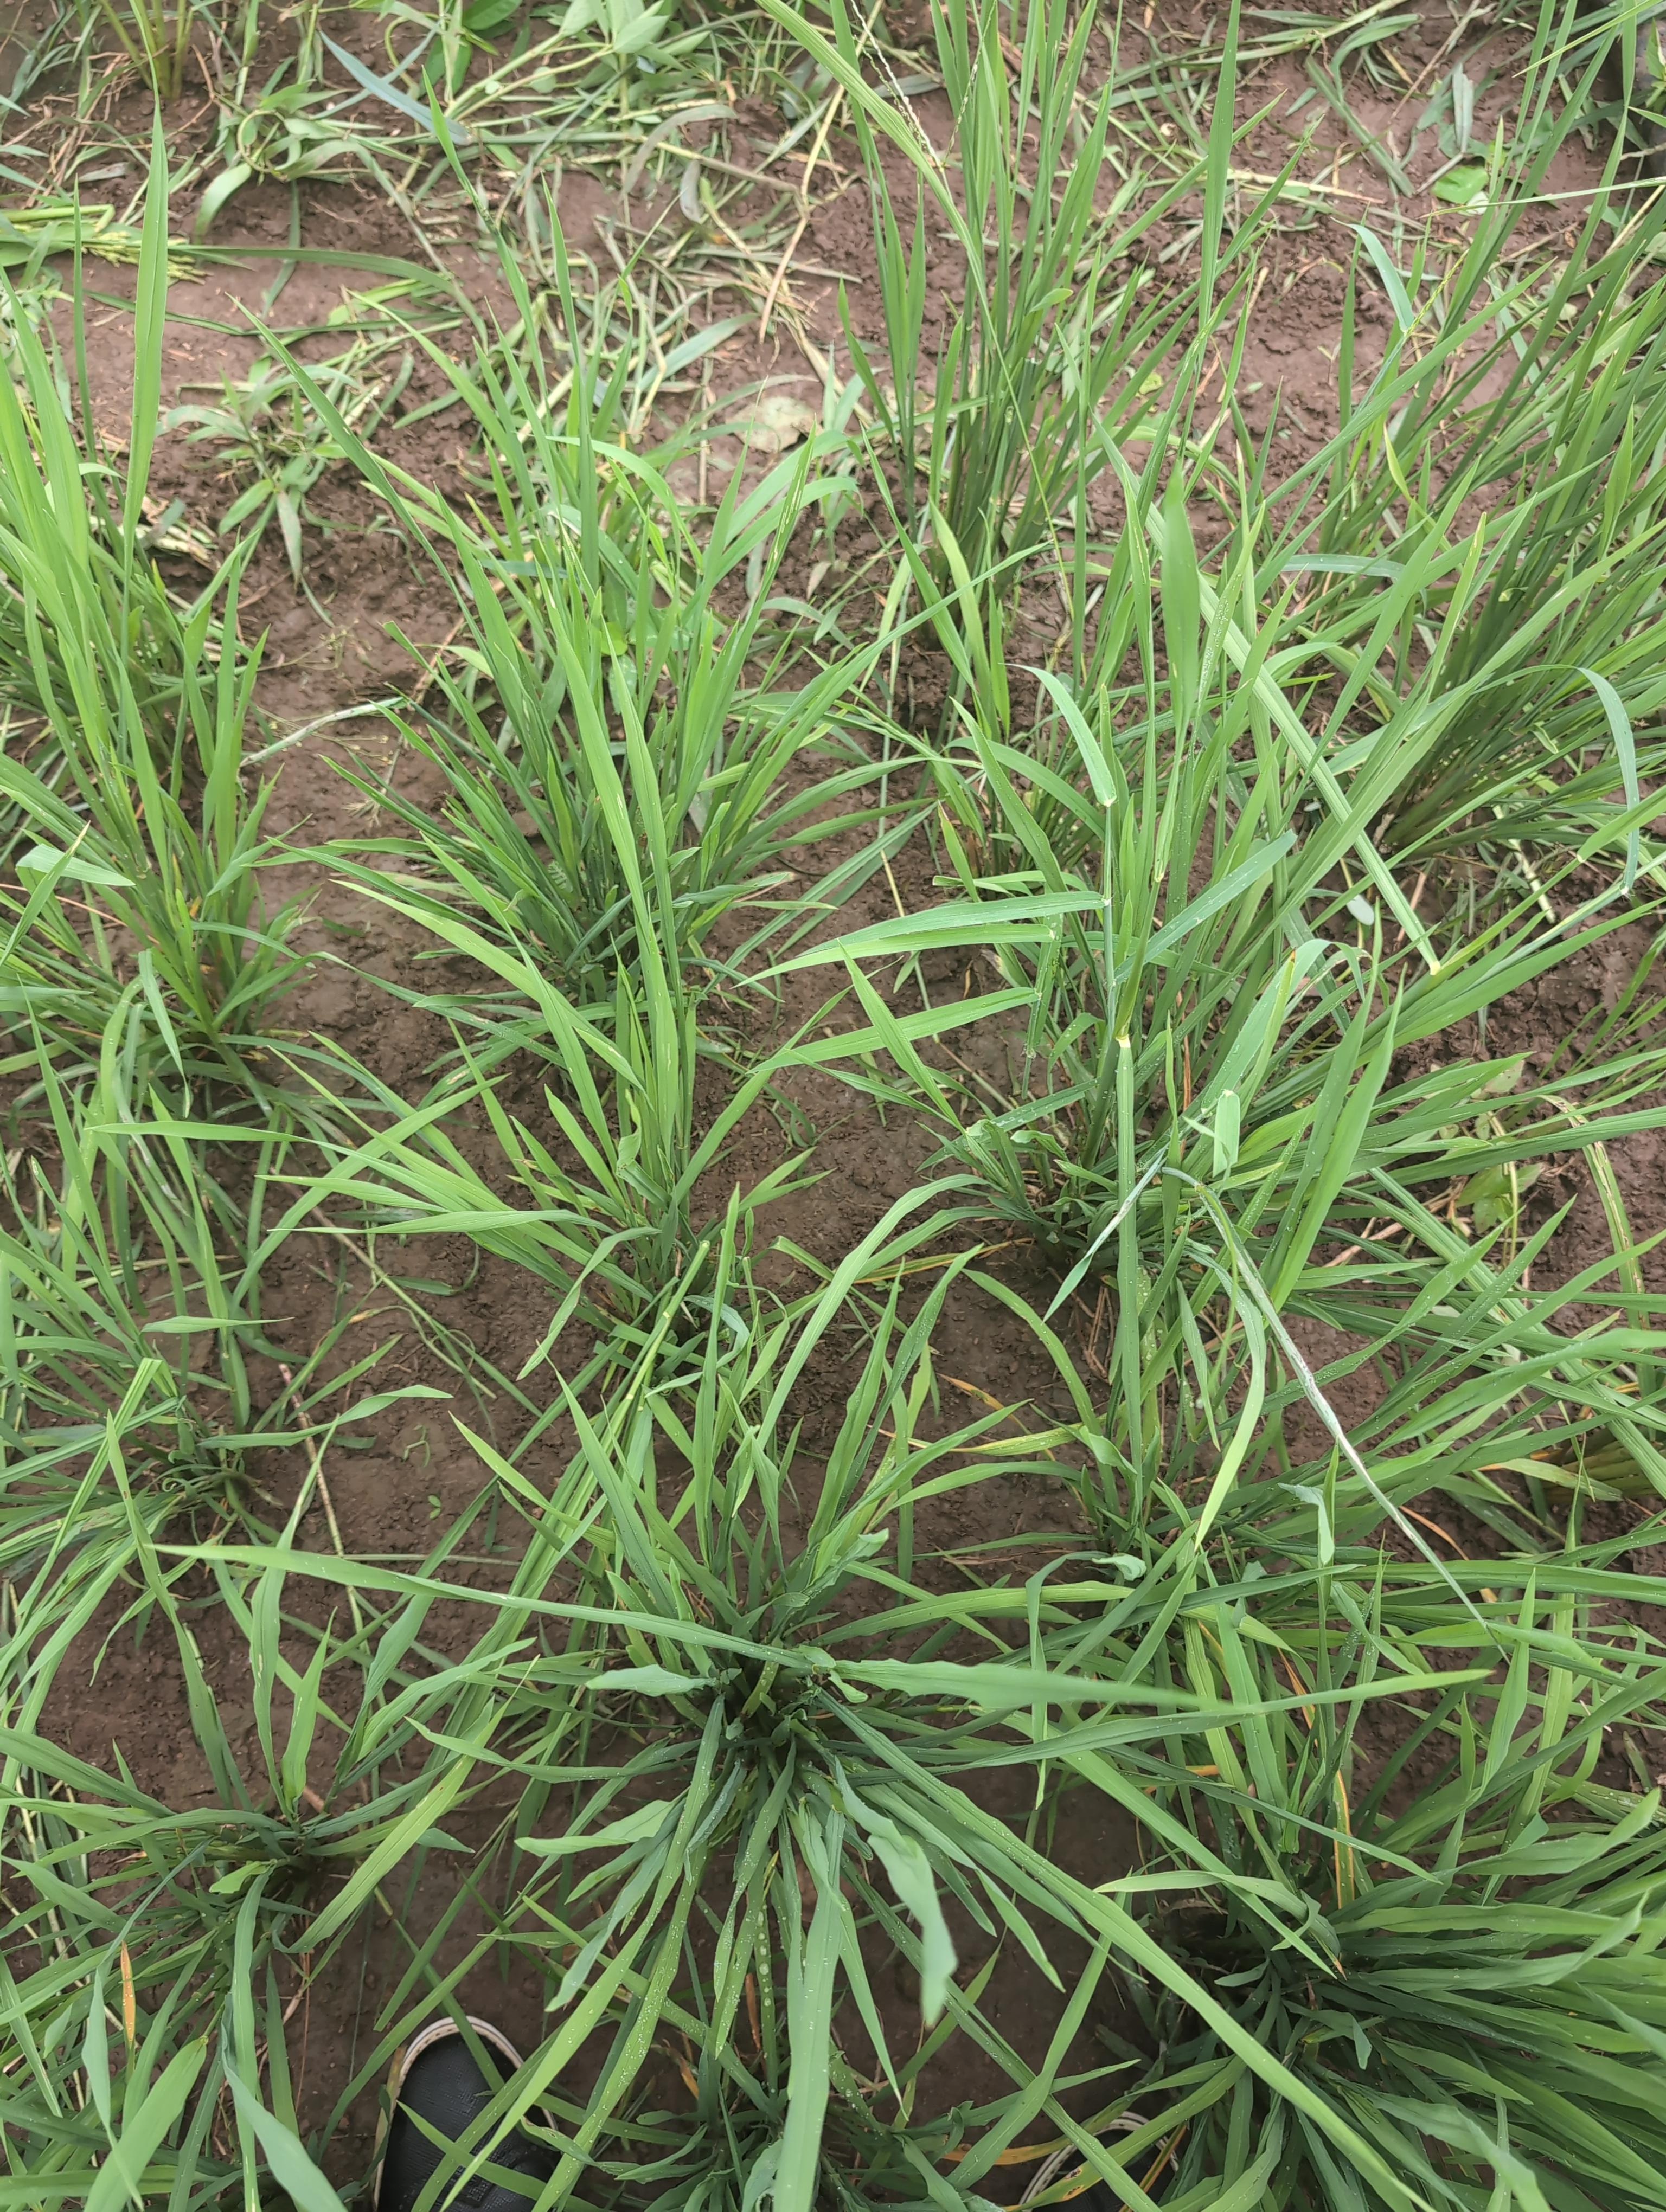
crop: rice
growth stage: booting
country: Côte d'Ivoire
